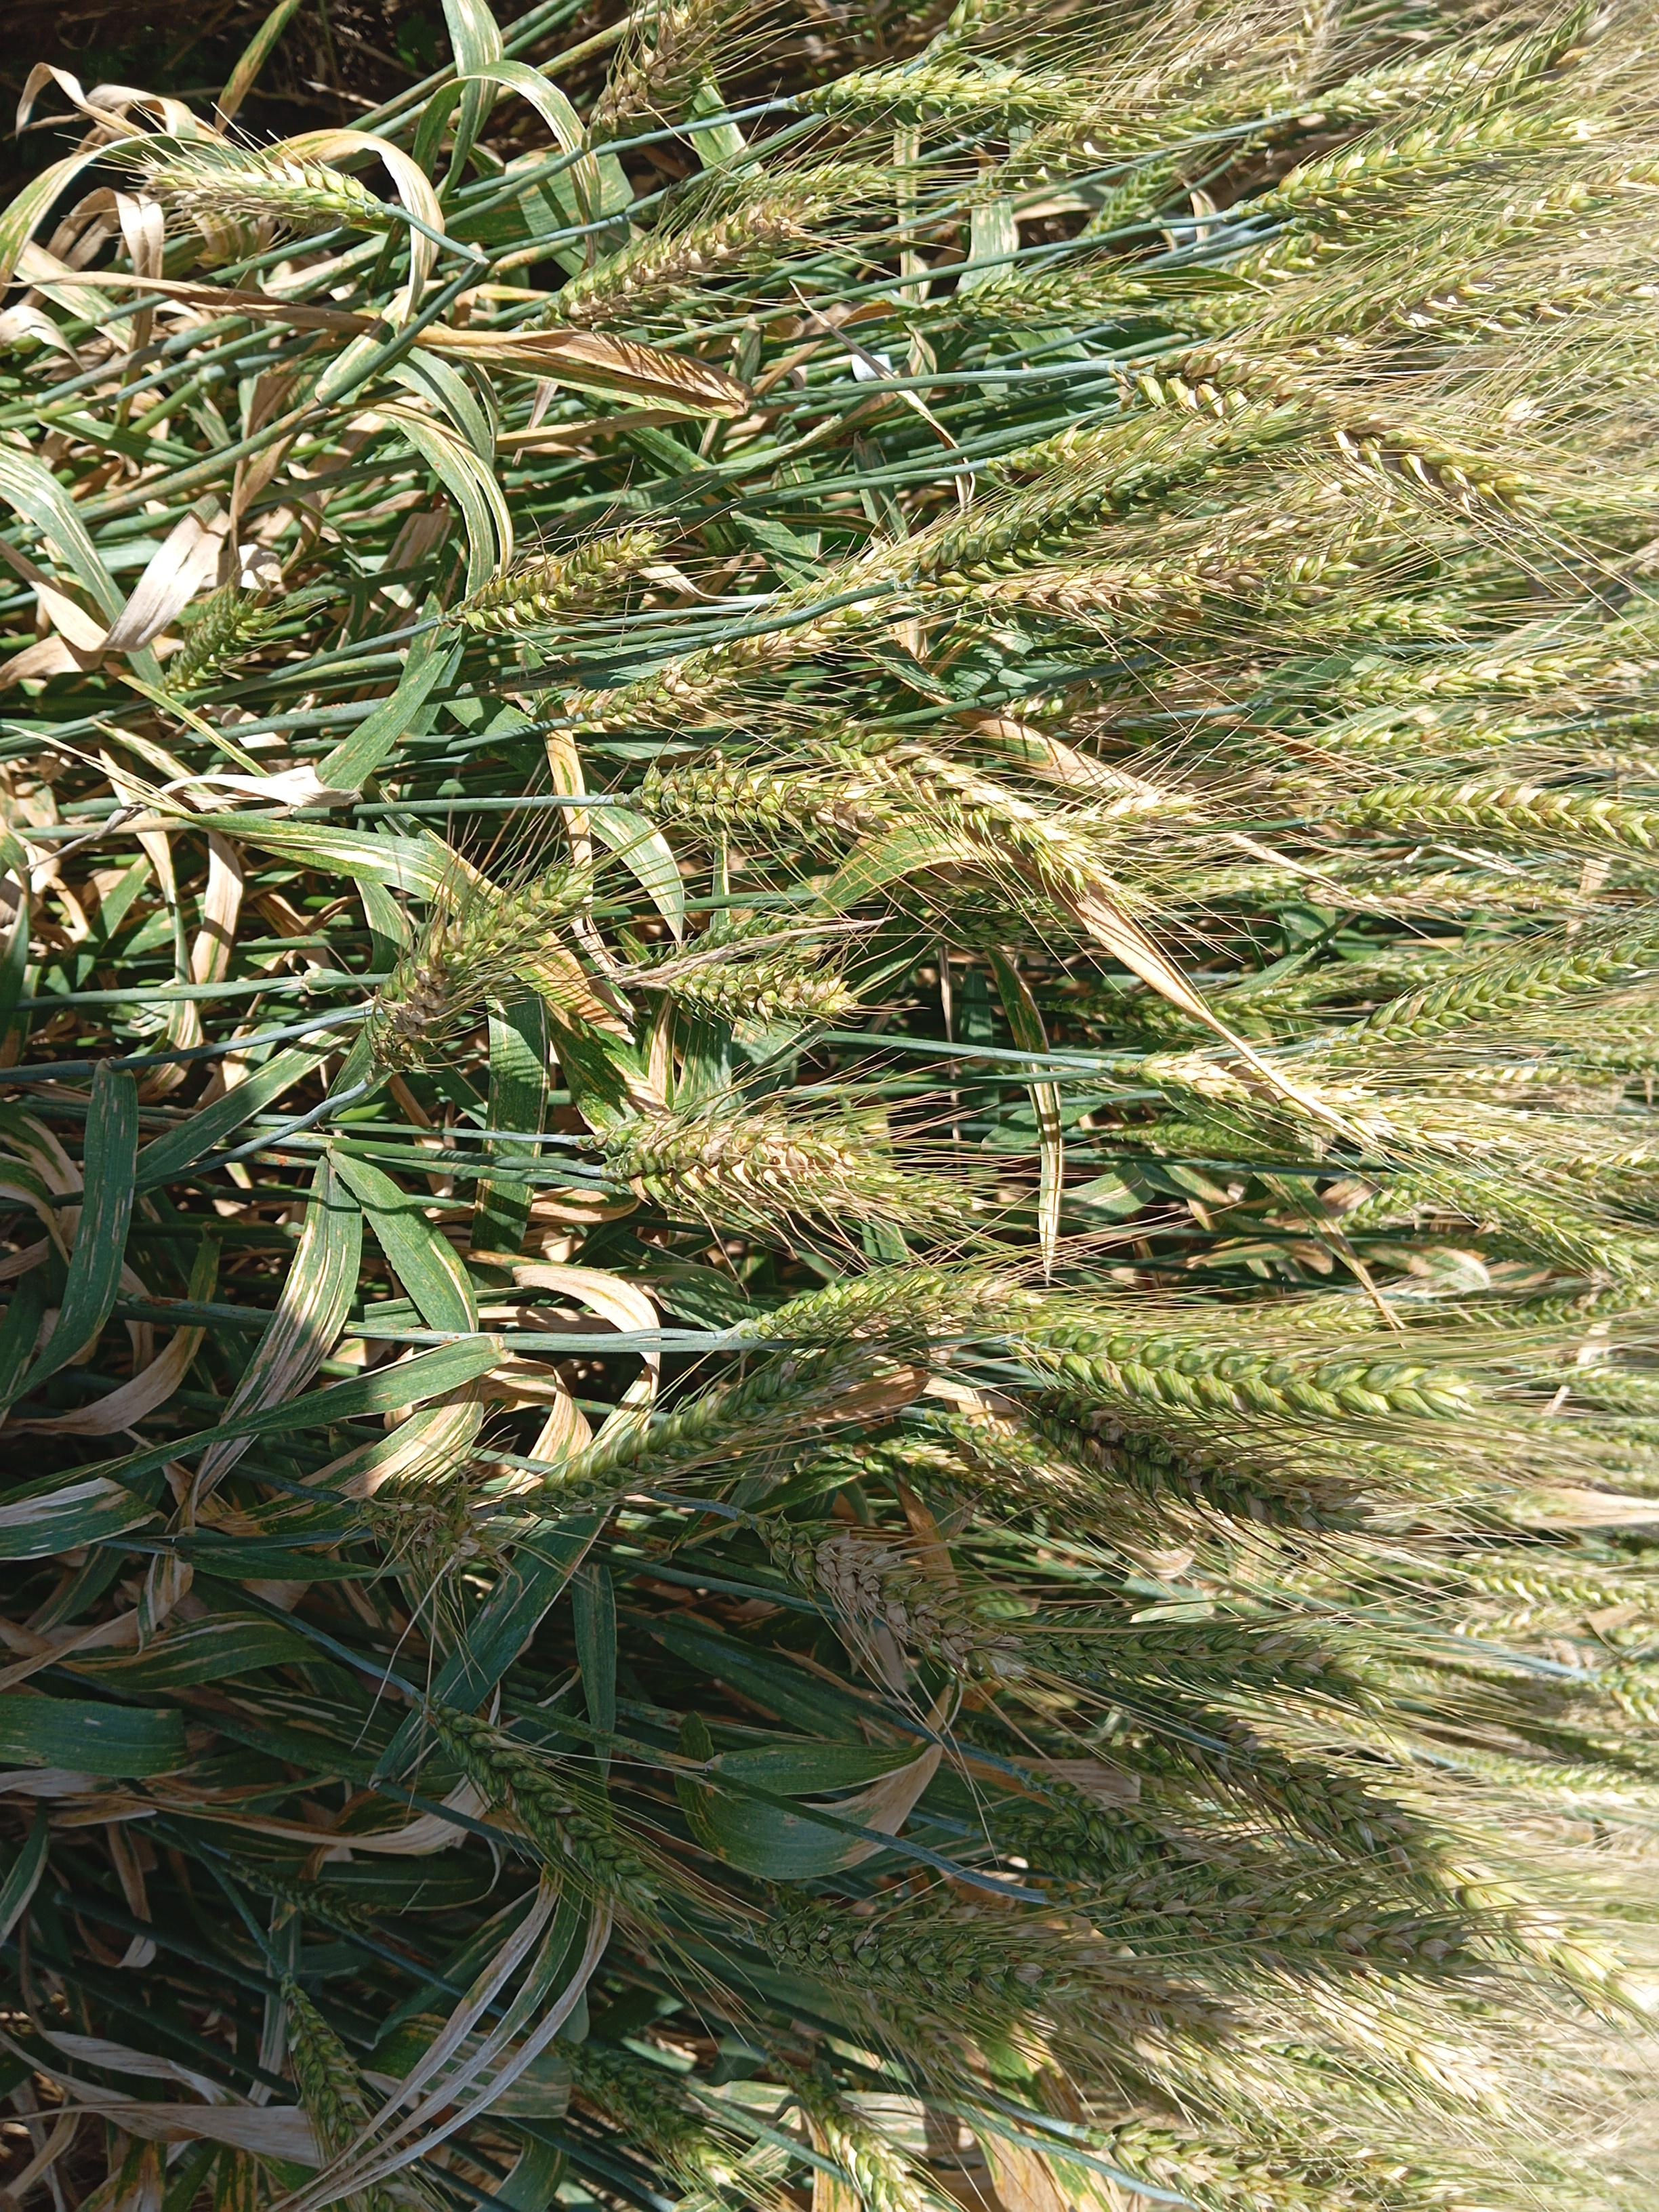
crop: wheat
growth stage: maturity
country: Kenya
